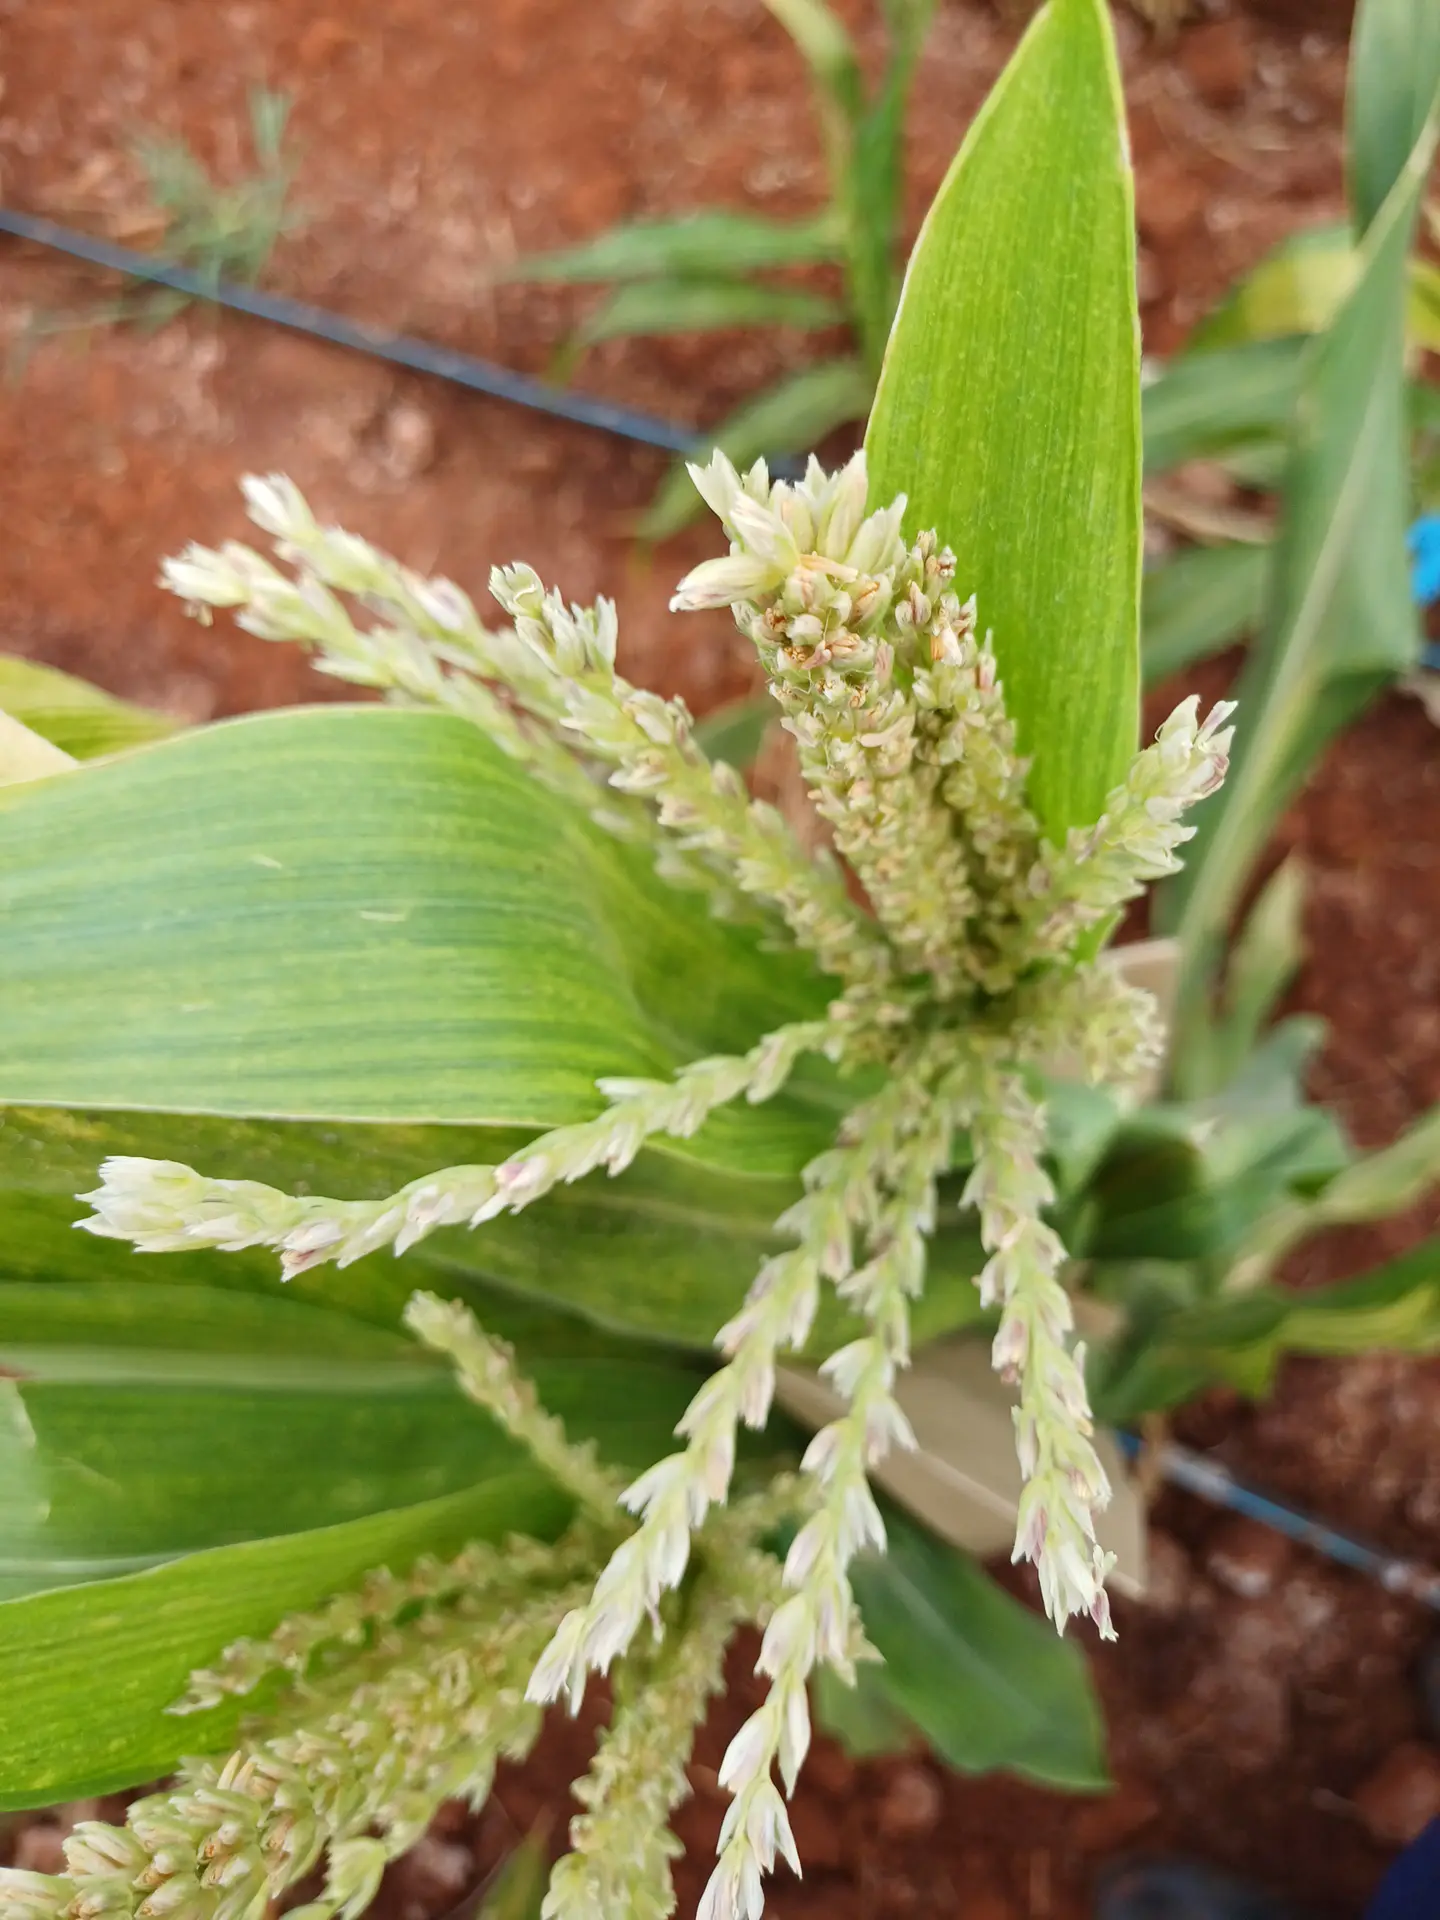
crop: maize
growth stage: flowering
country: Kenya
